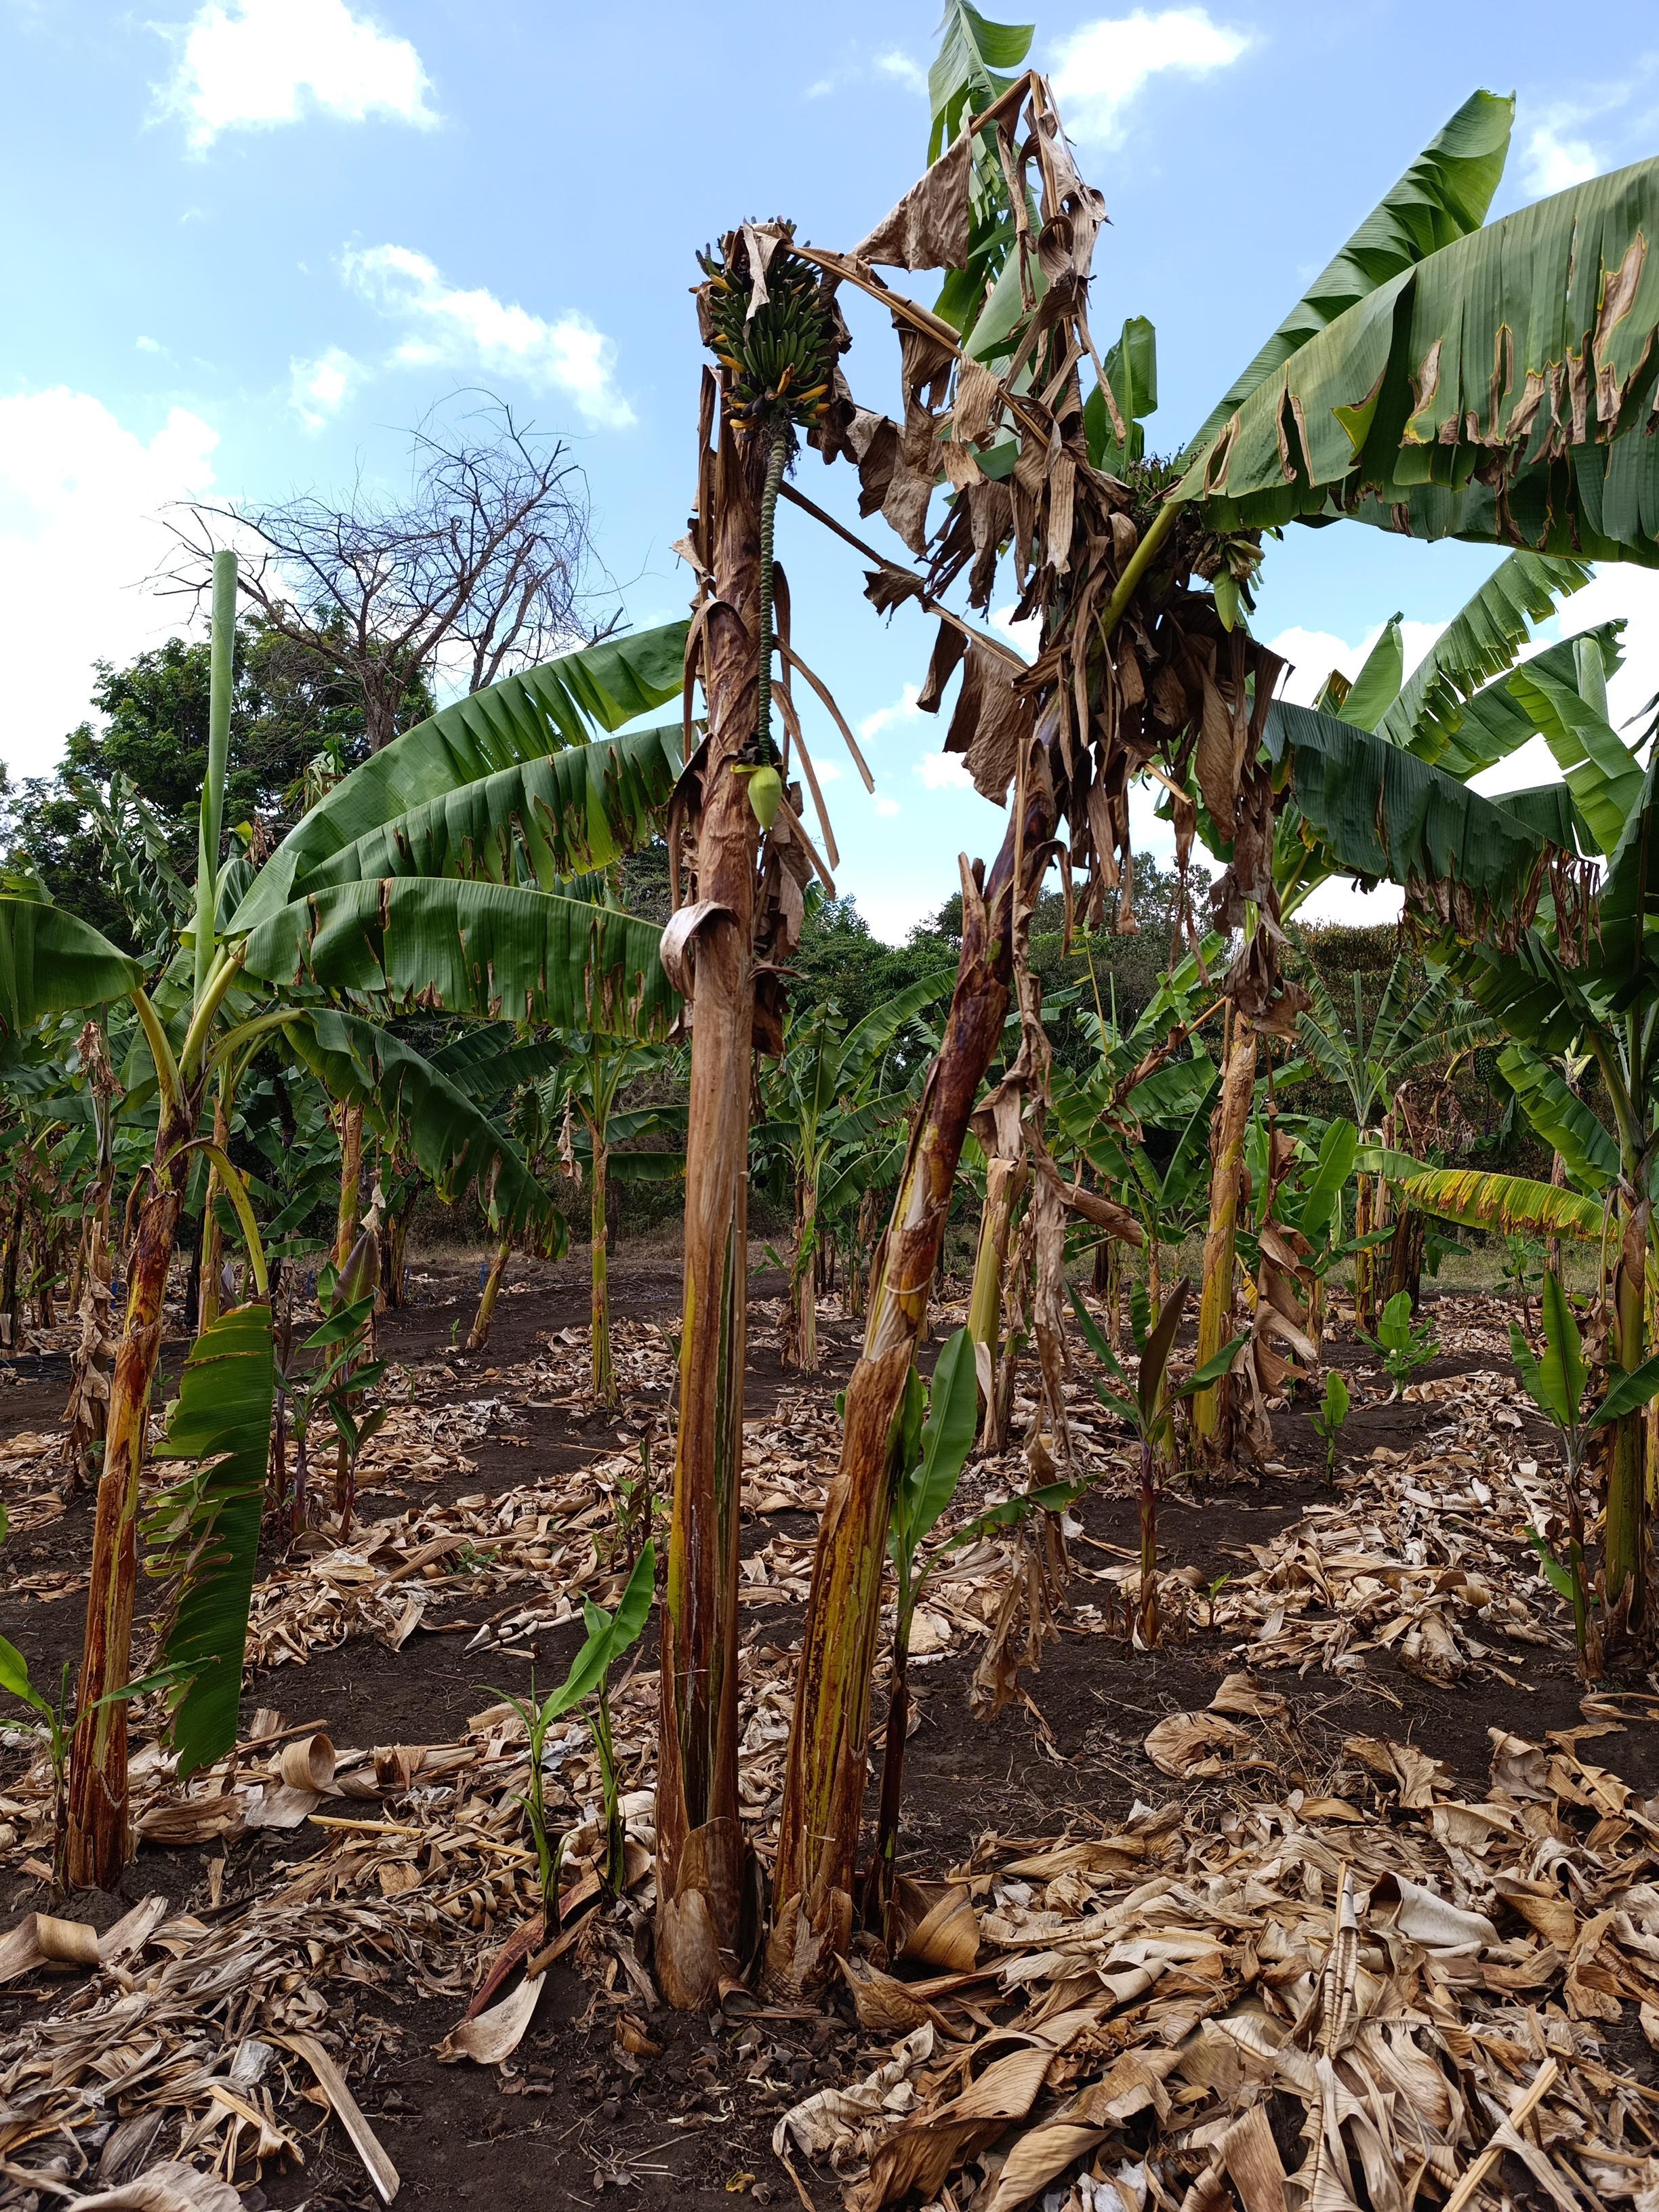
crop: banana
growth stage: maturity
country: Tanzania
